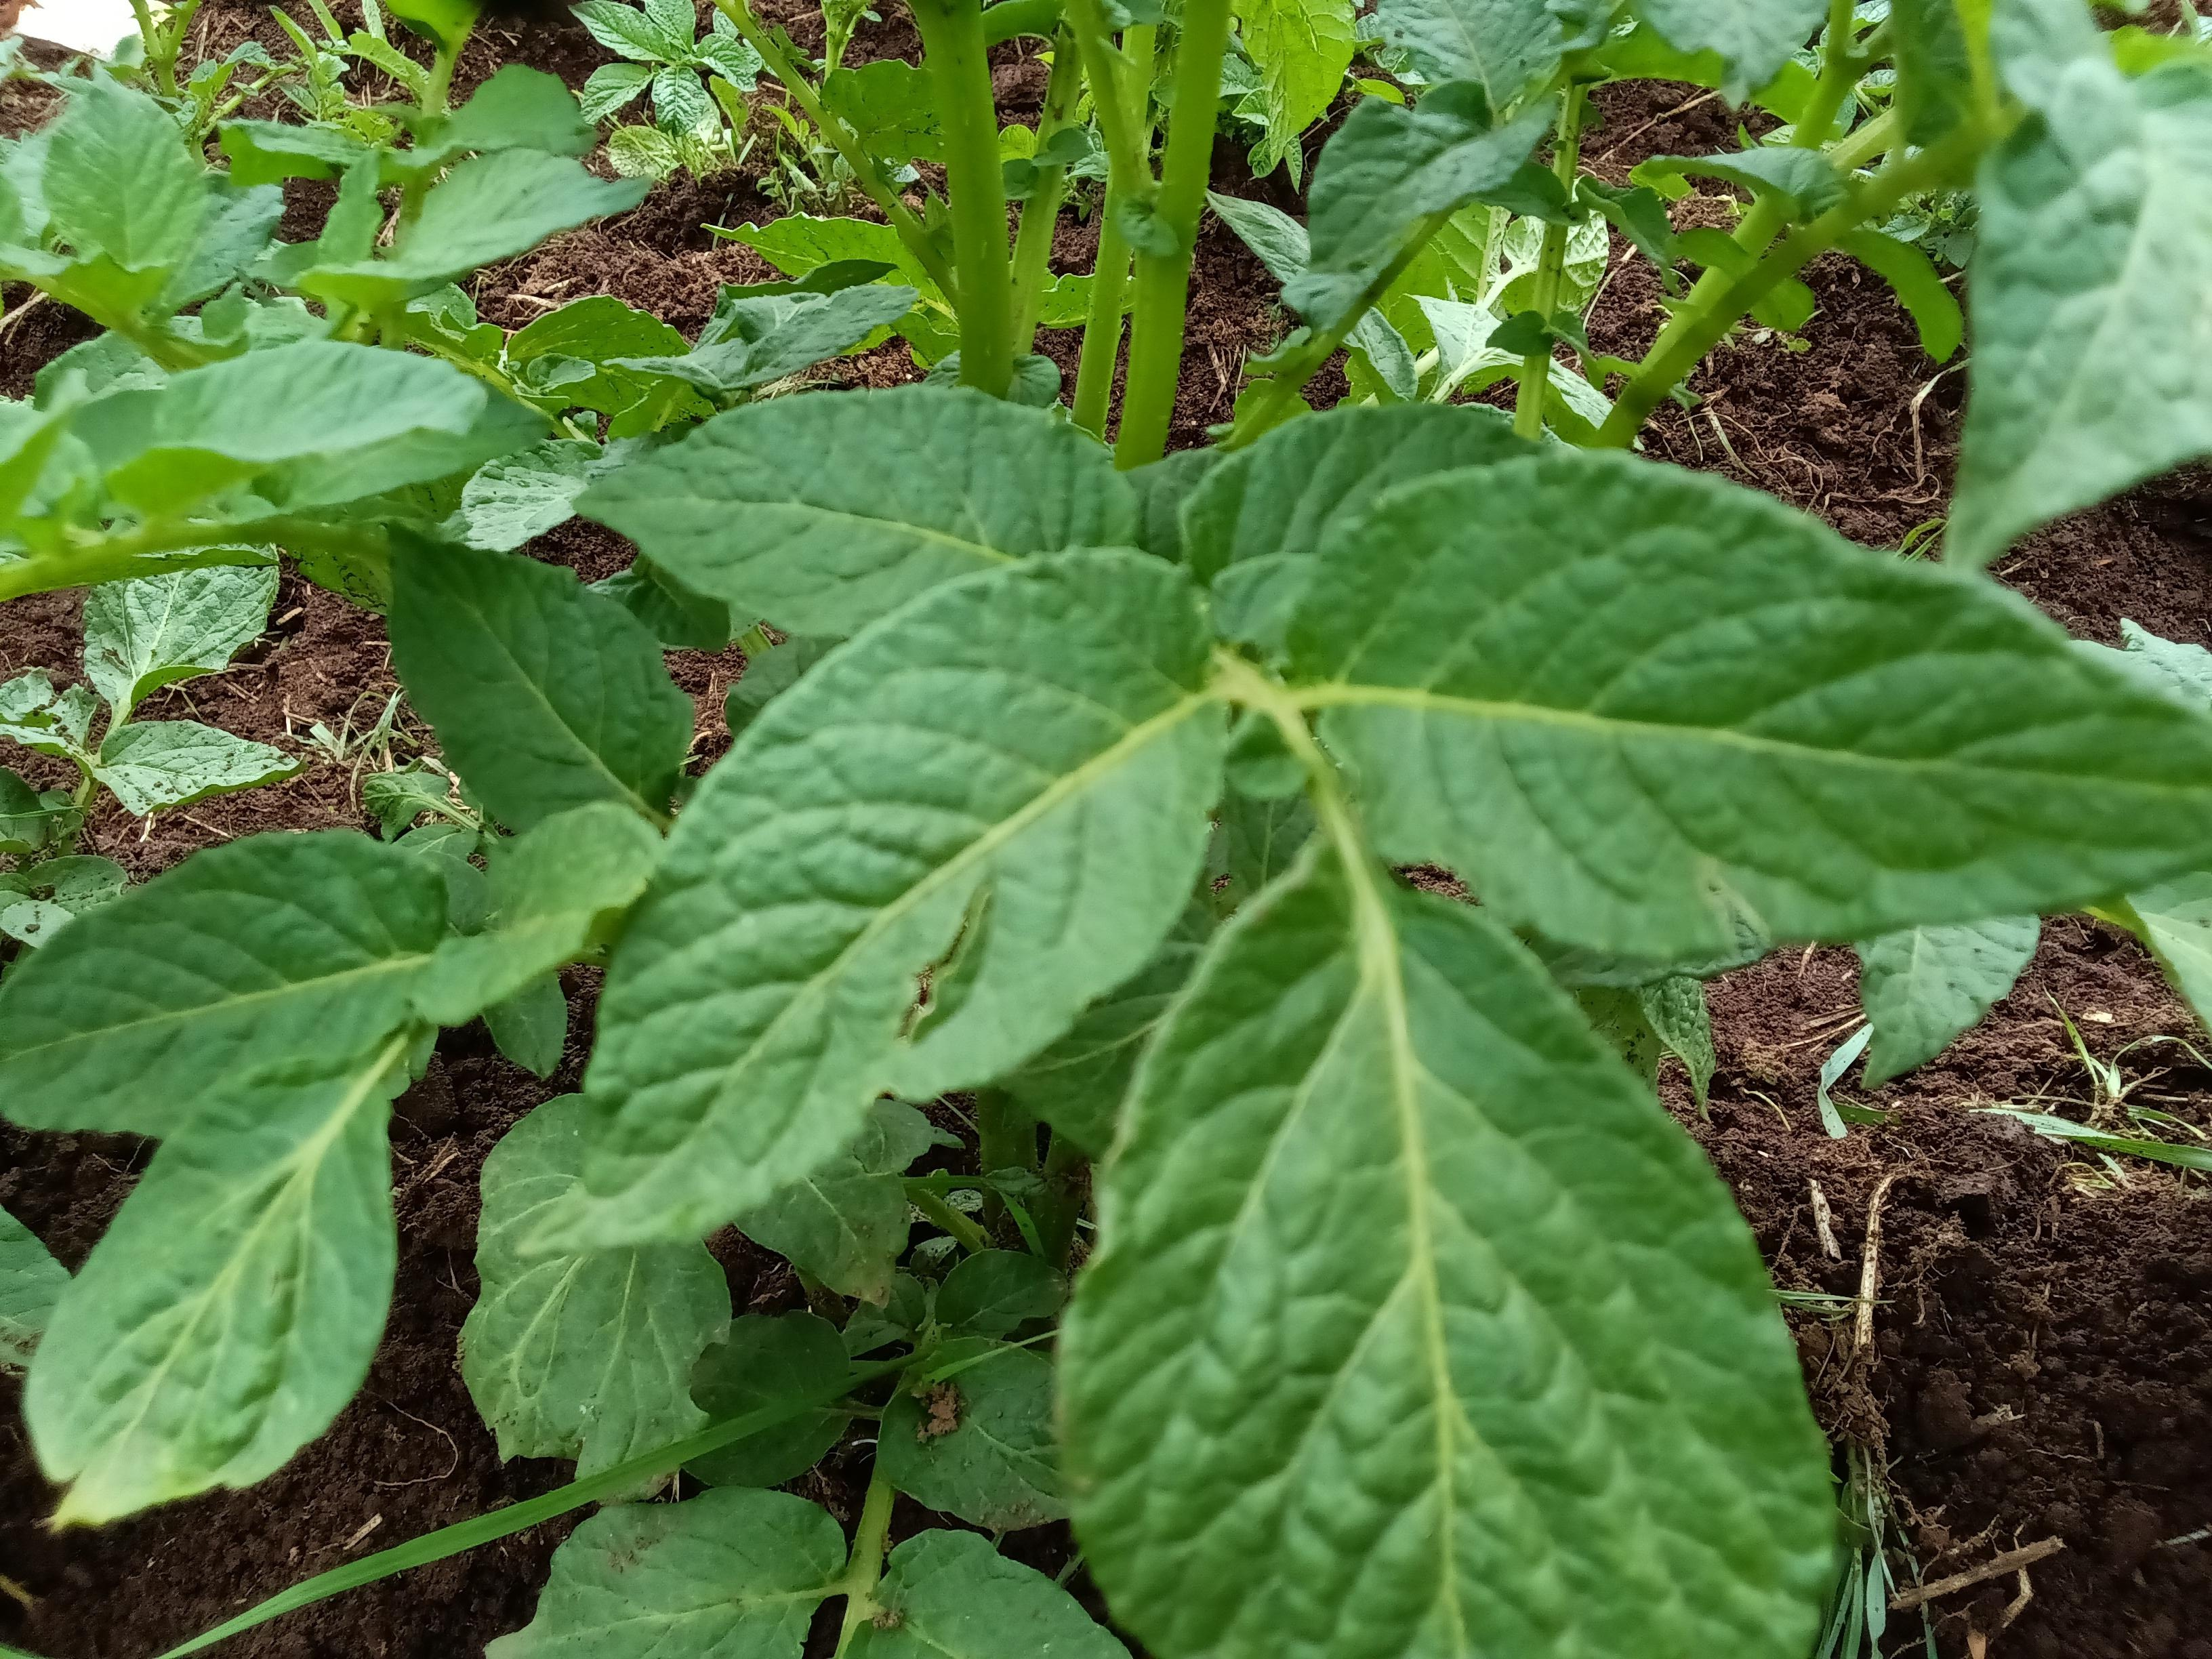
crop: potato
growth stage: vegetative
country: Kenya
